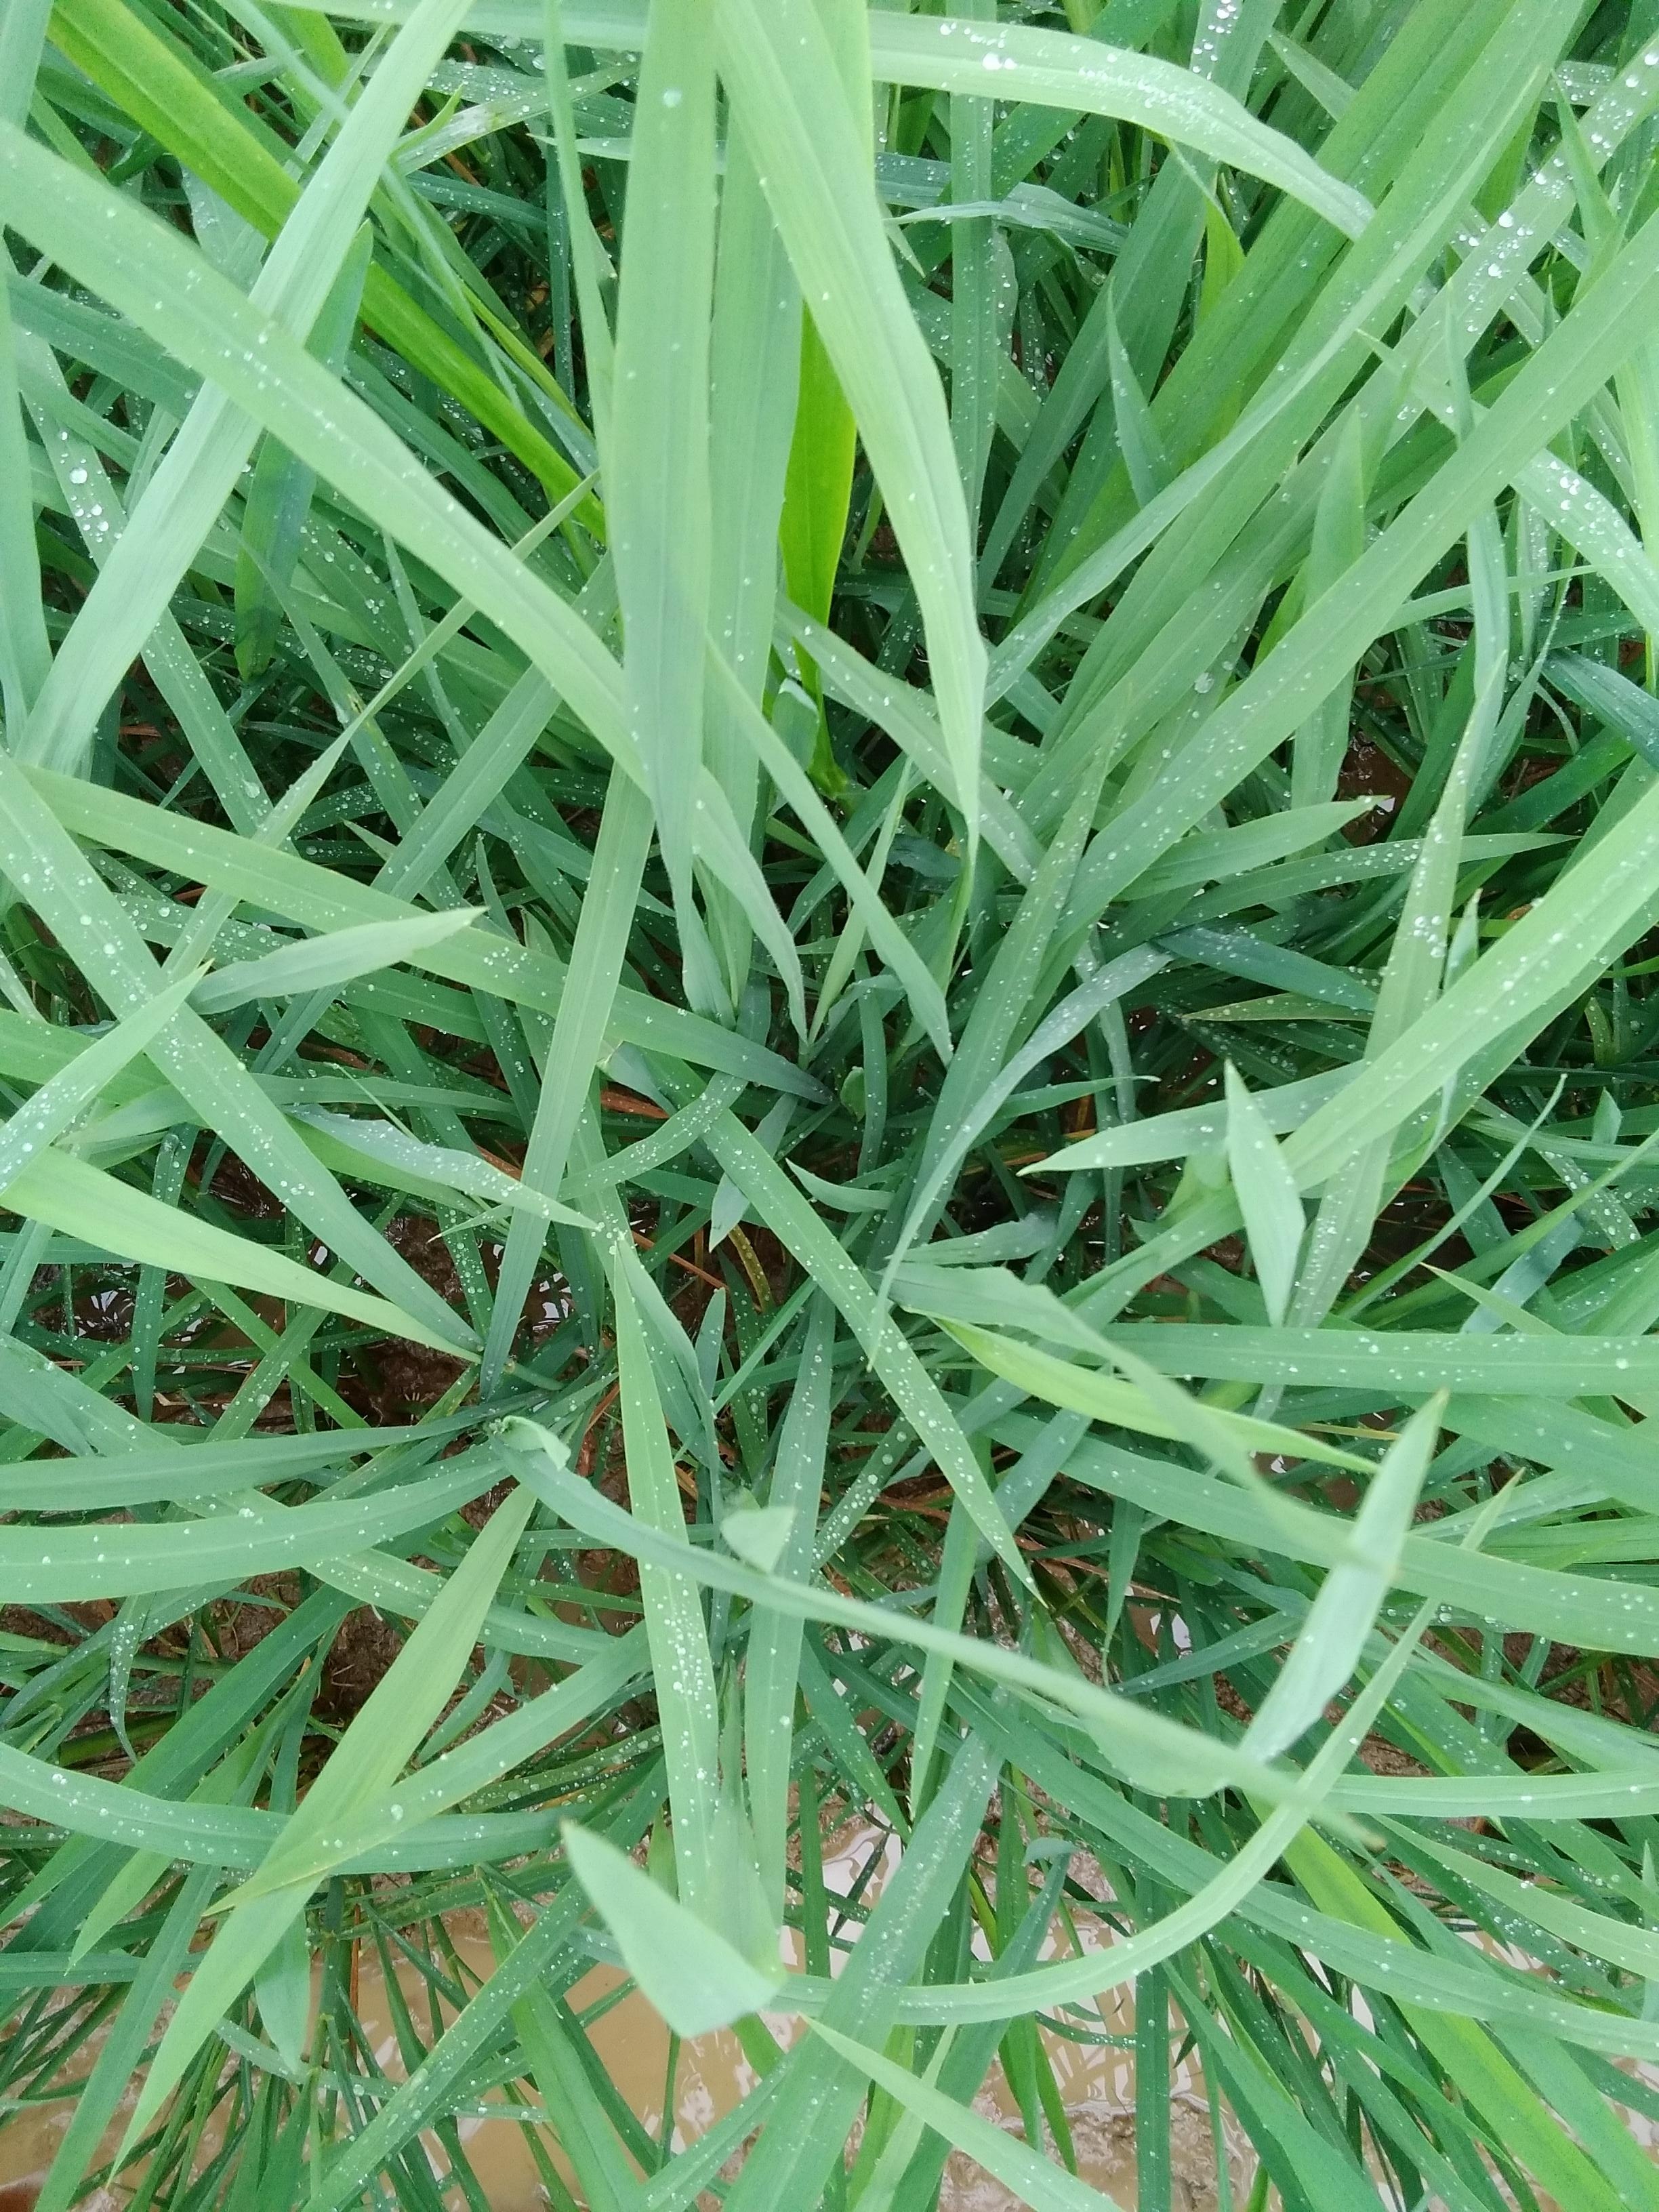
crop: rice
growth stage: elongation stem
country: Nigeria
